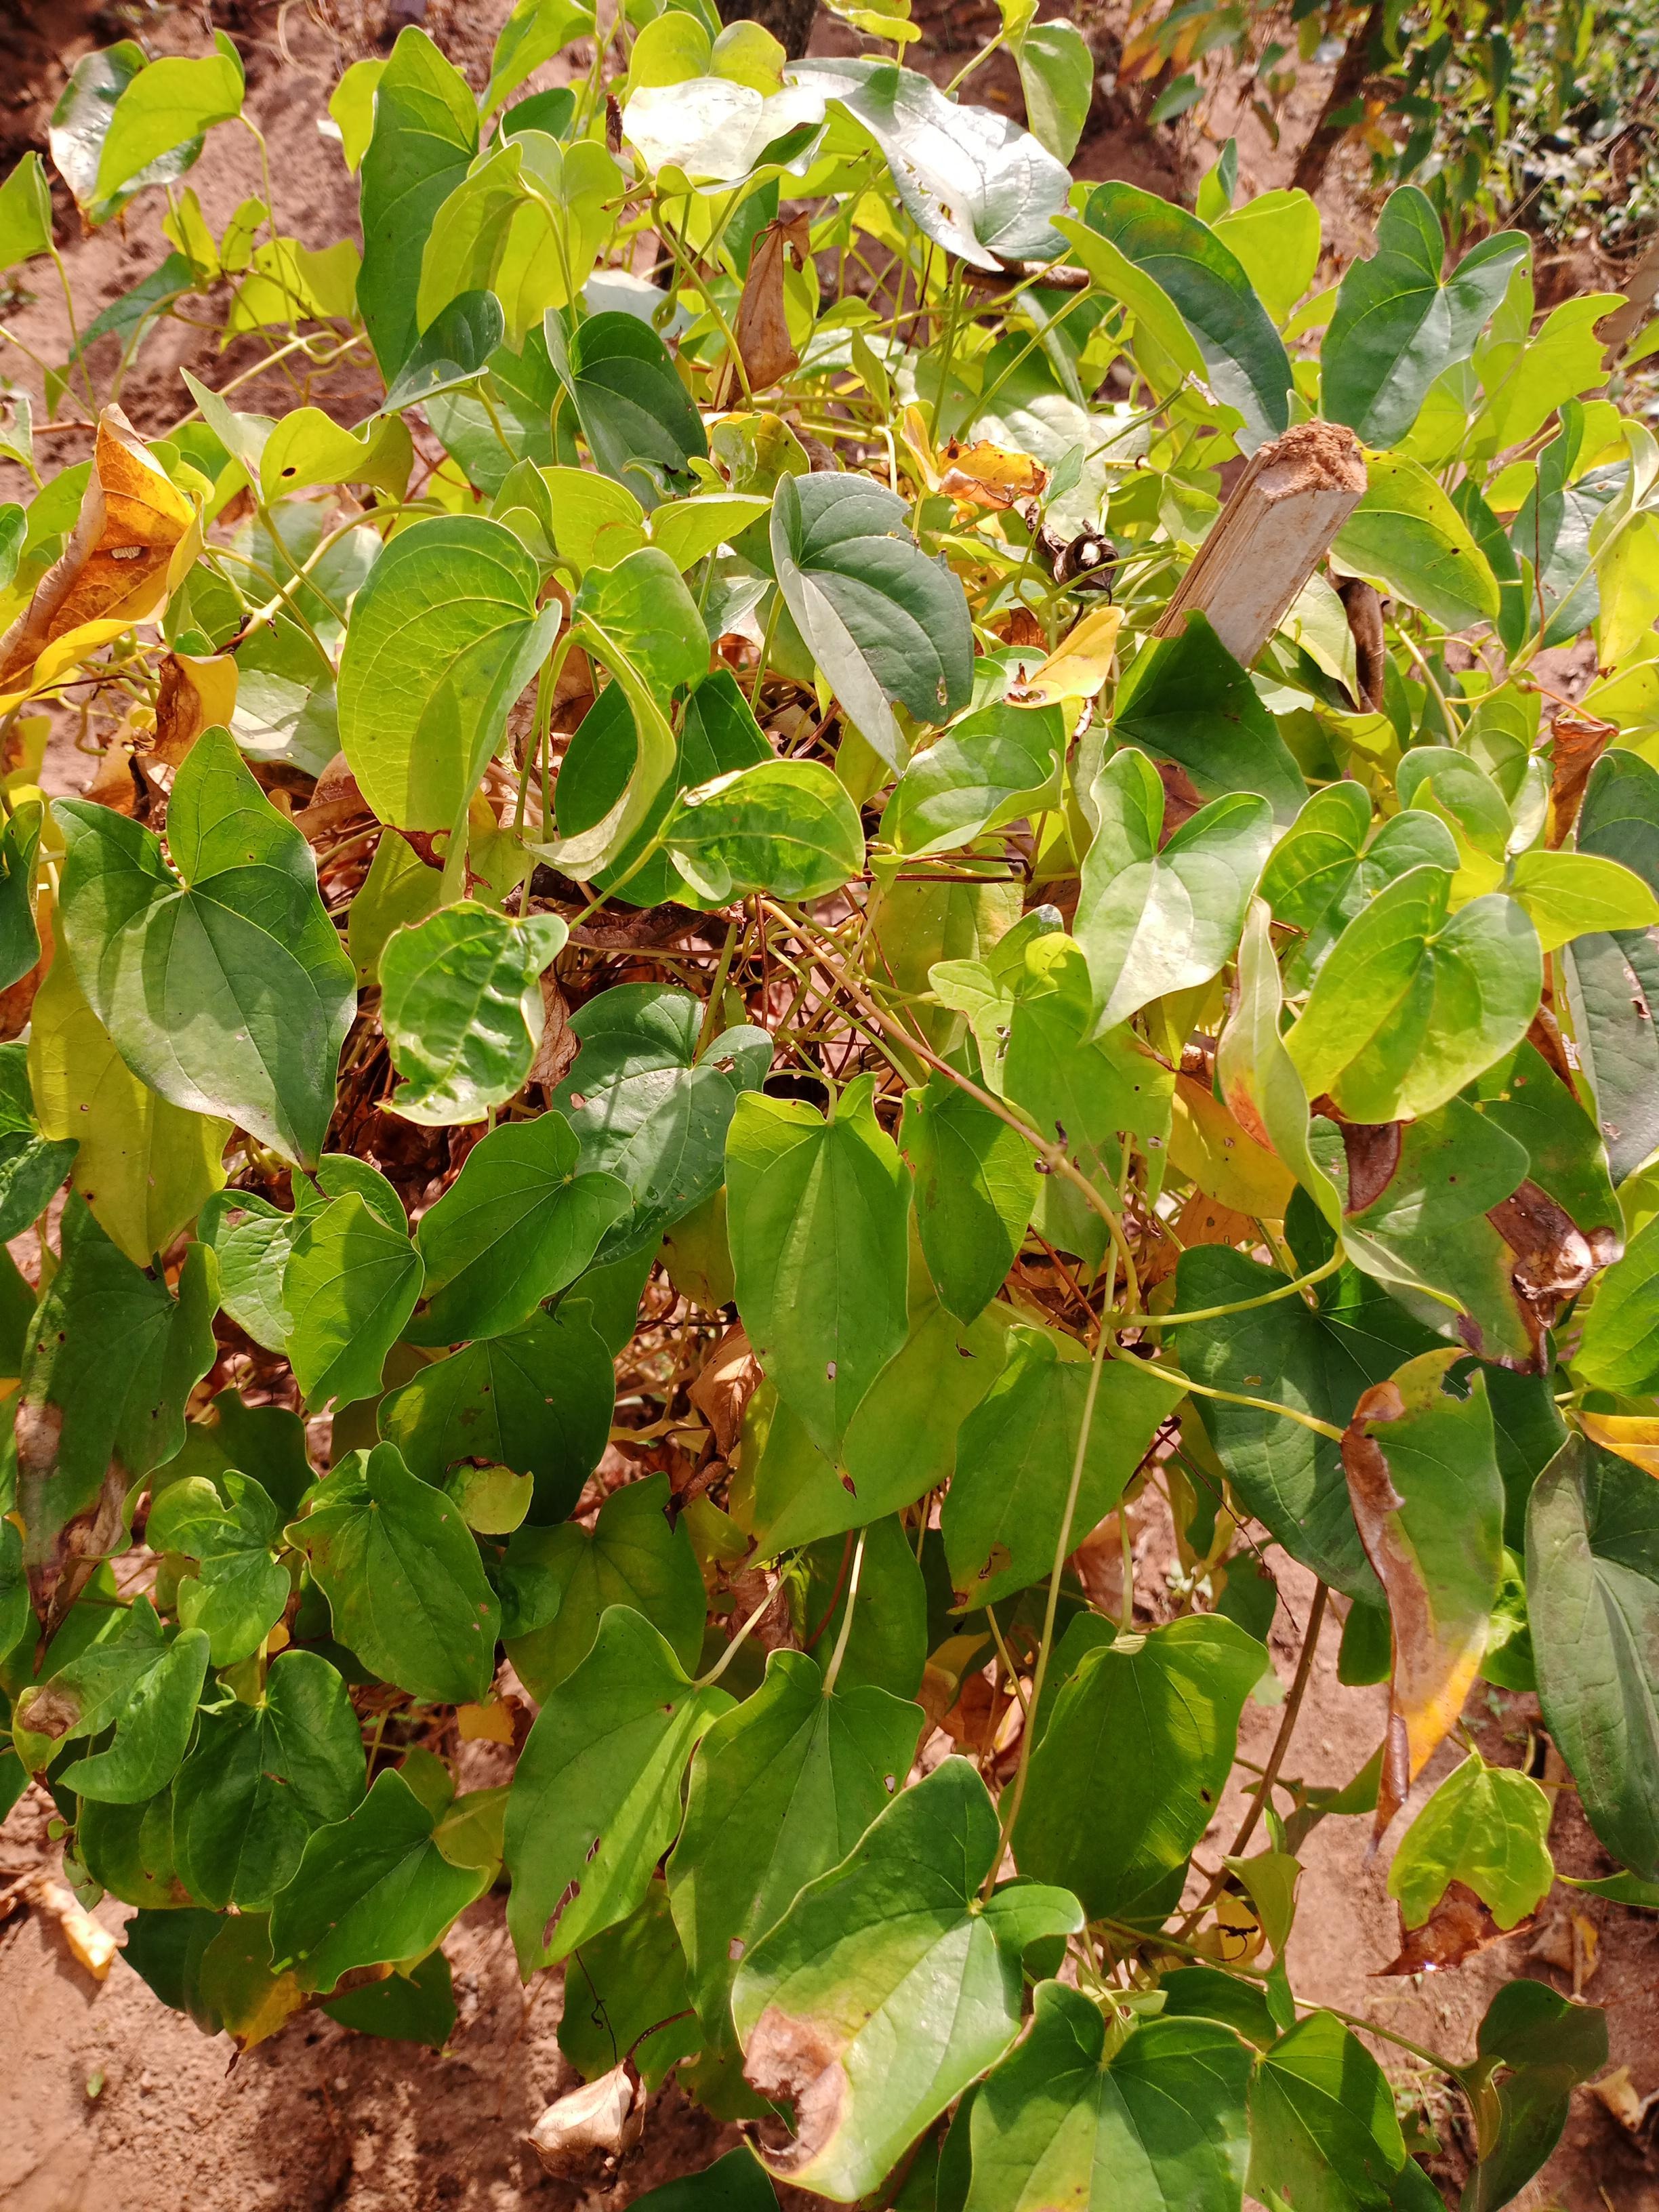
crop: yam
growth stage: vegetative
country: Nigeria
